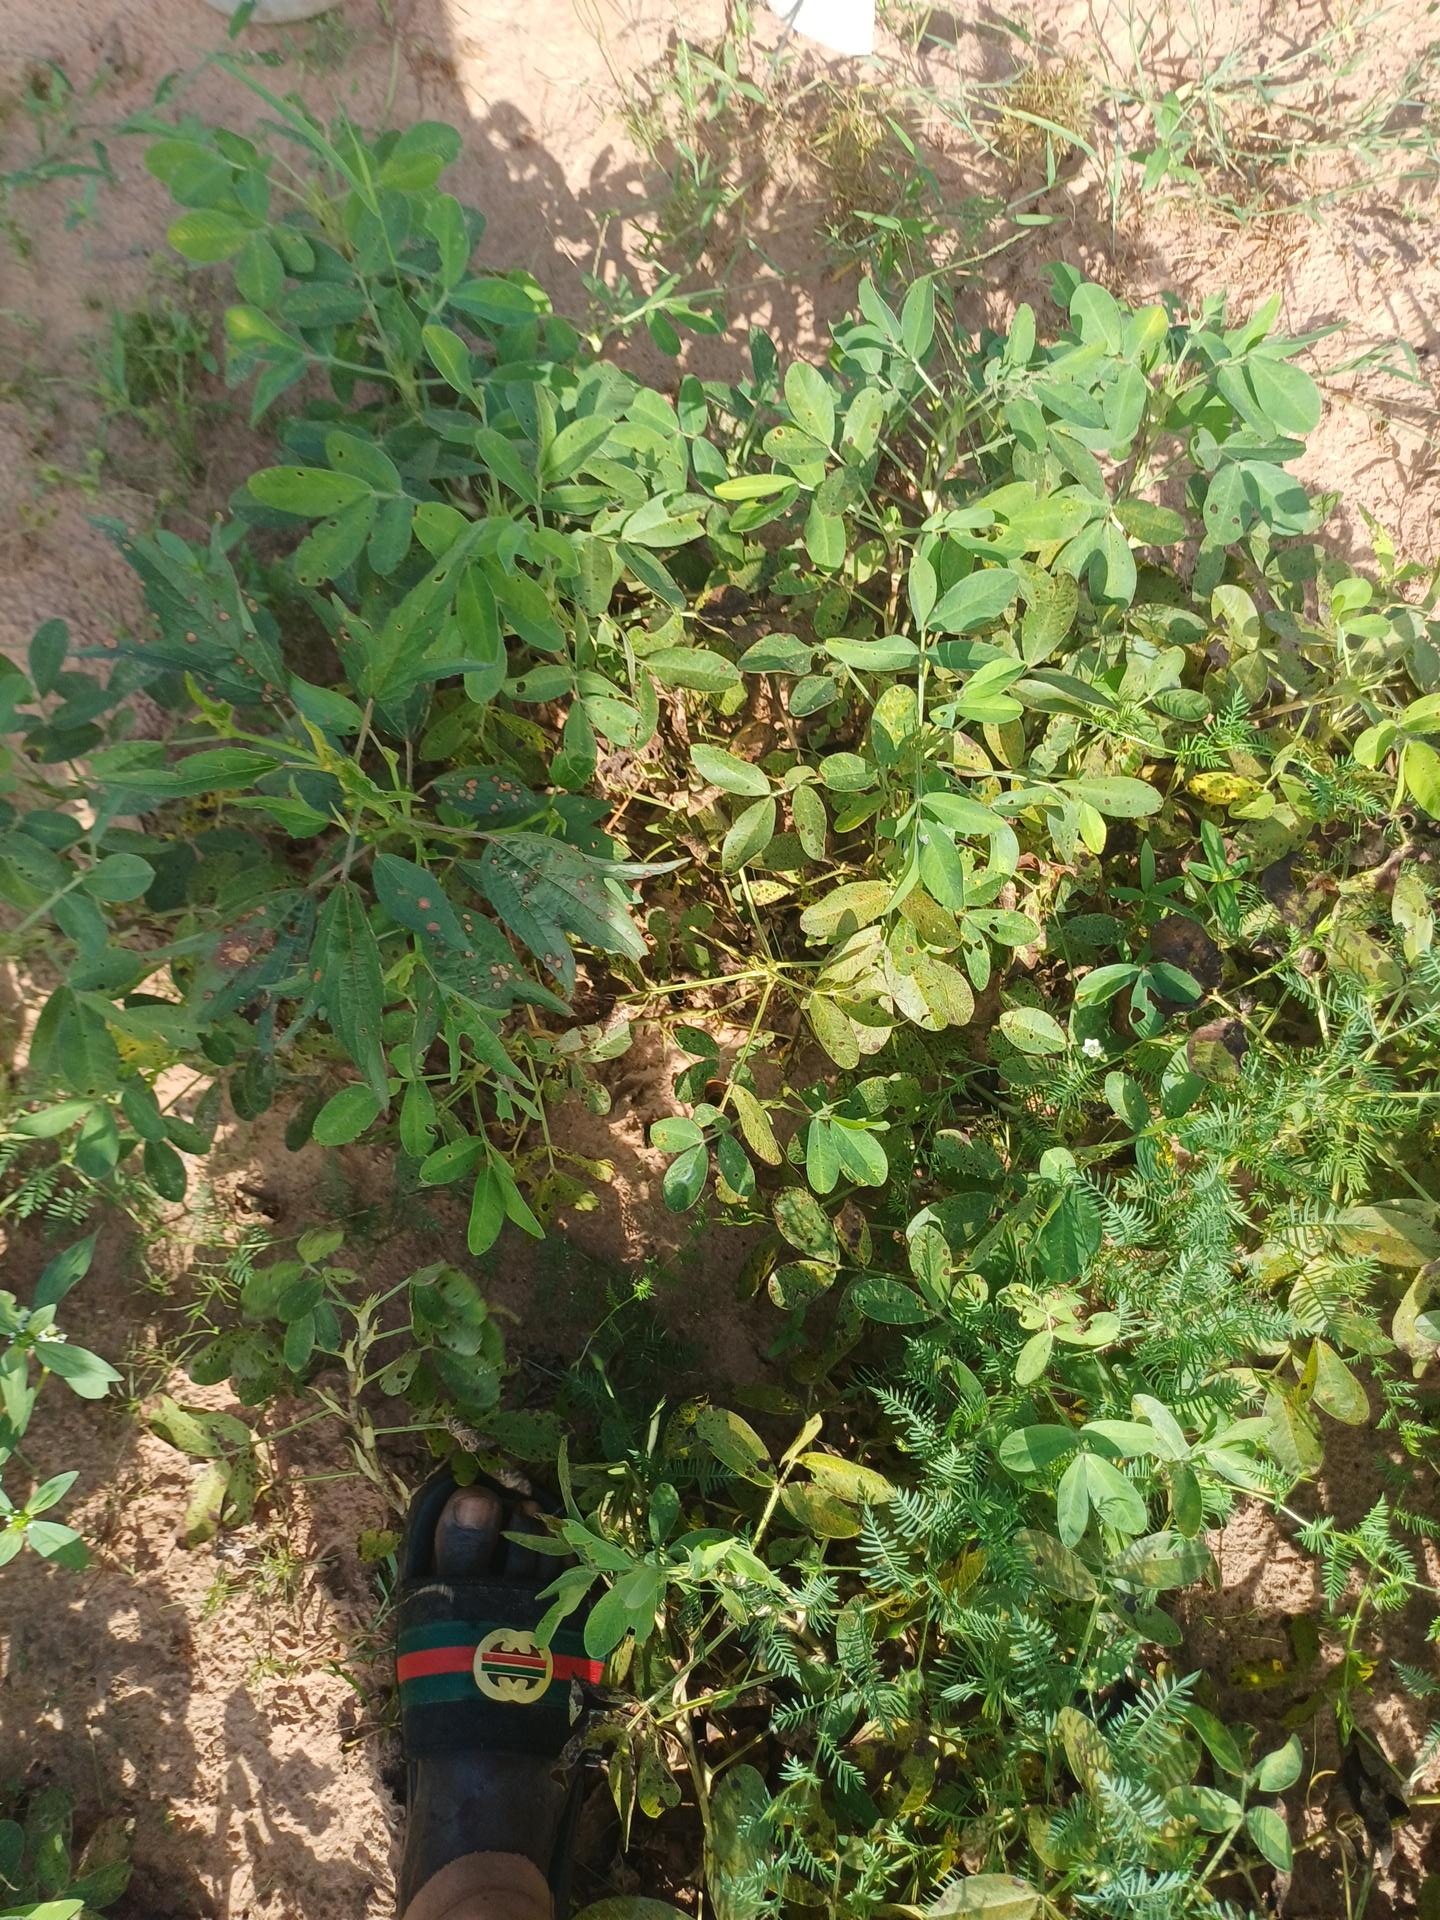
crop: groundnut
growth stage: flowering
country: Senegal
